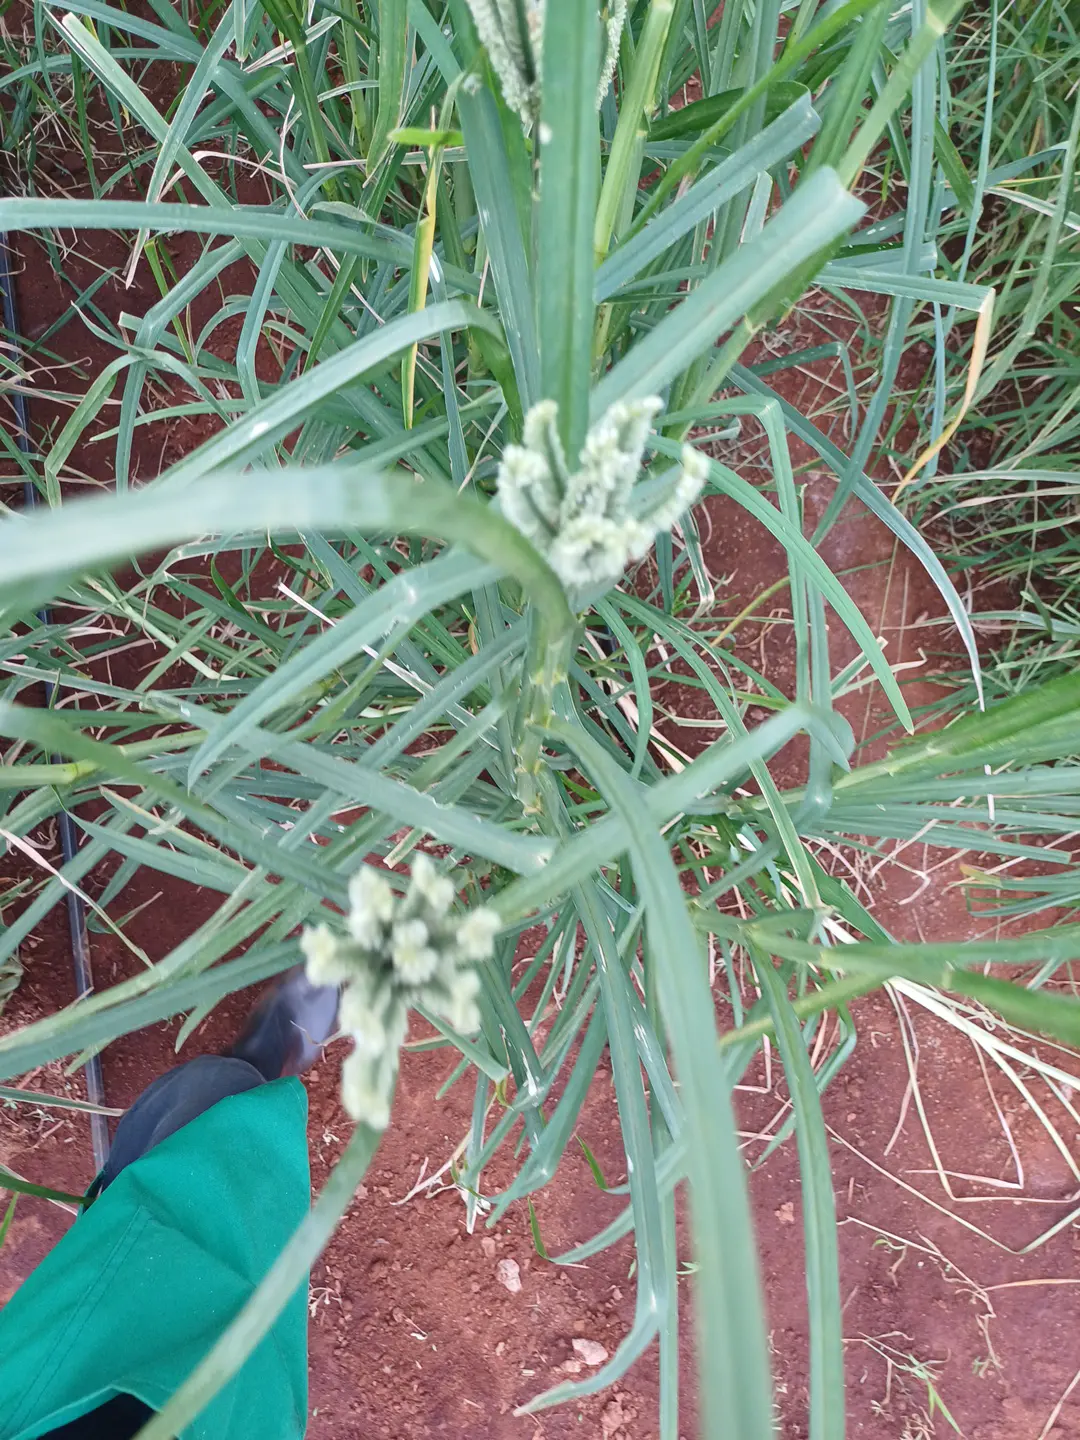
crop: finger millet
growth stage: flowering
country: Kenya
